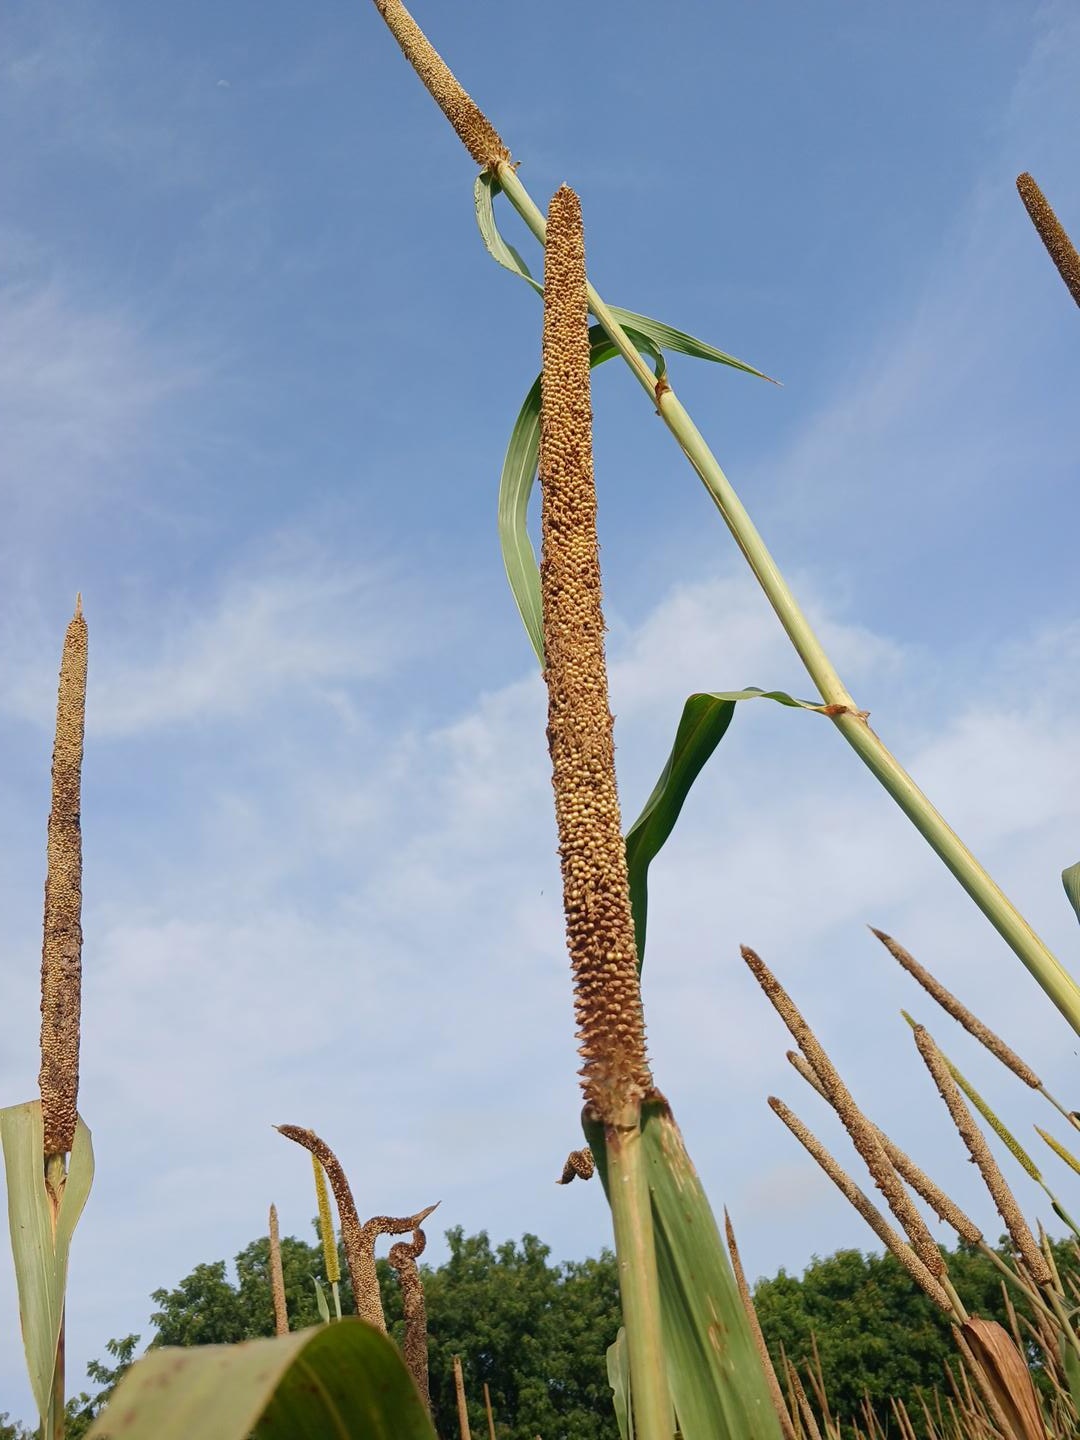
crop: pearl millet
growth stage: maturity
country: Senegal
